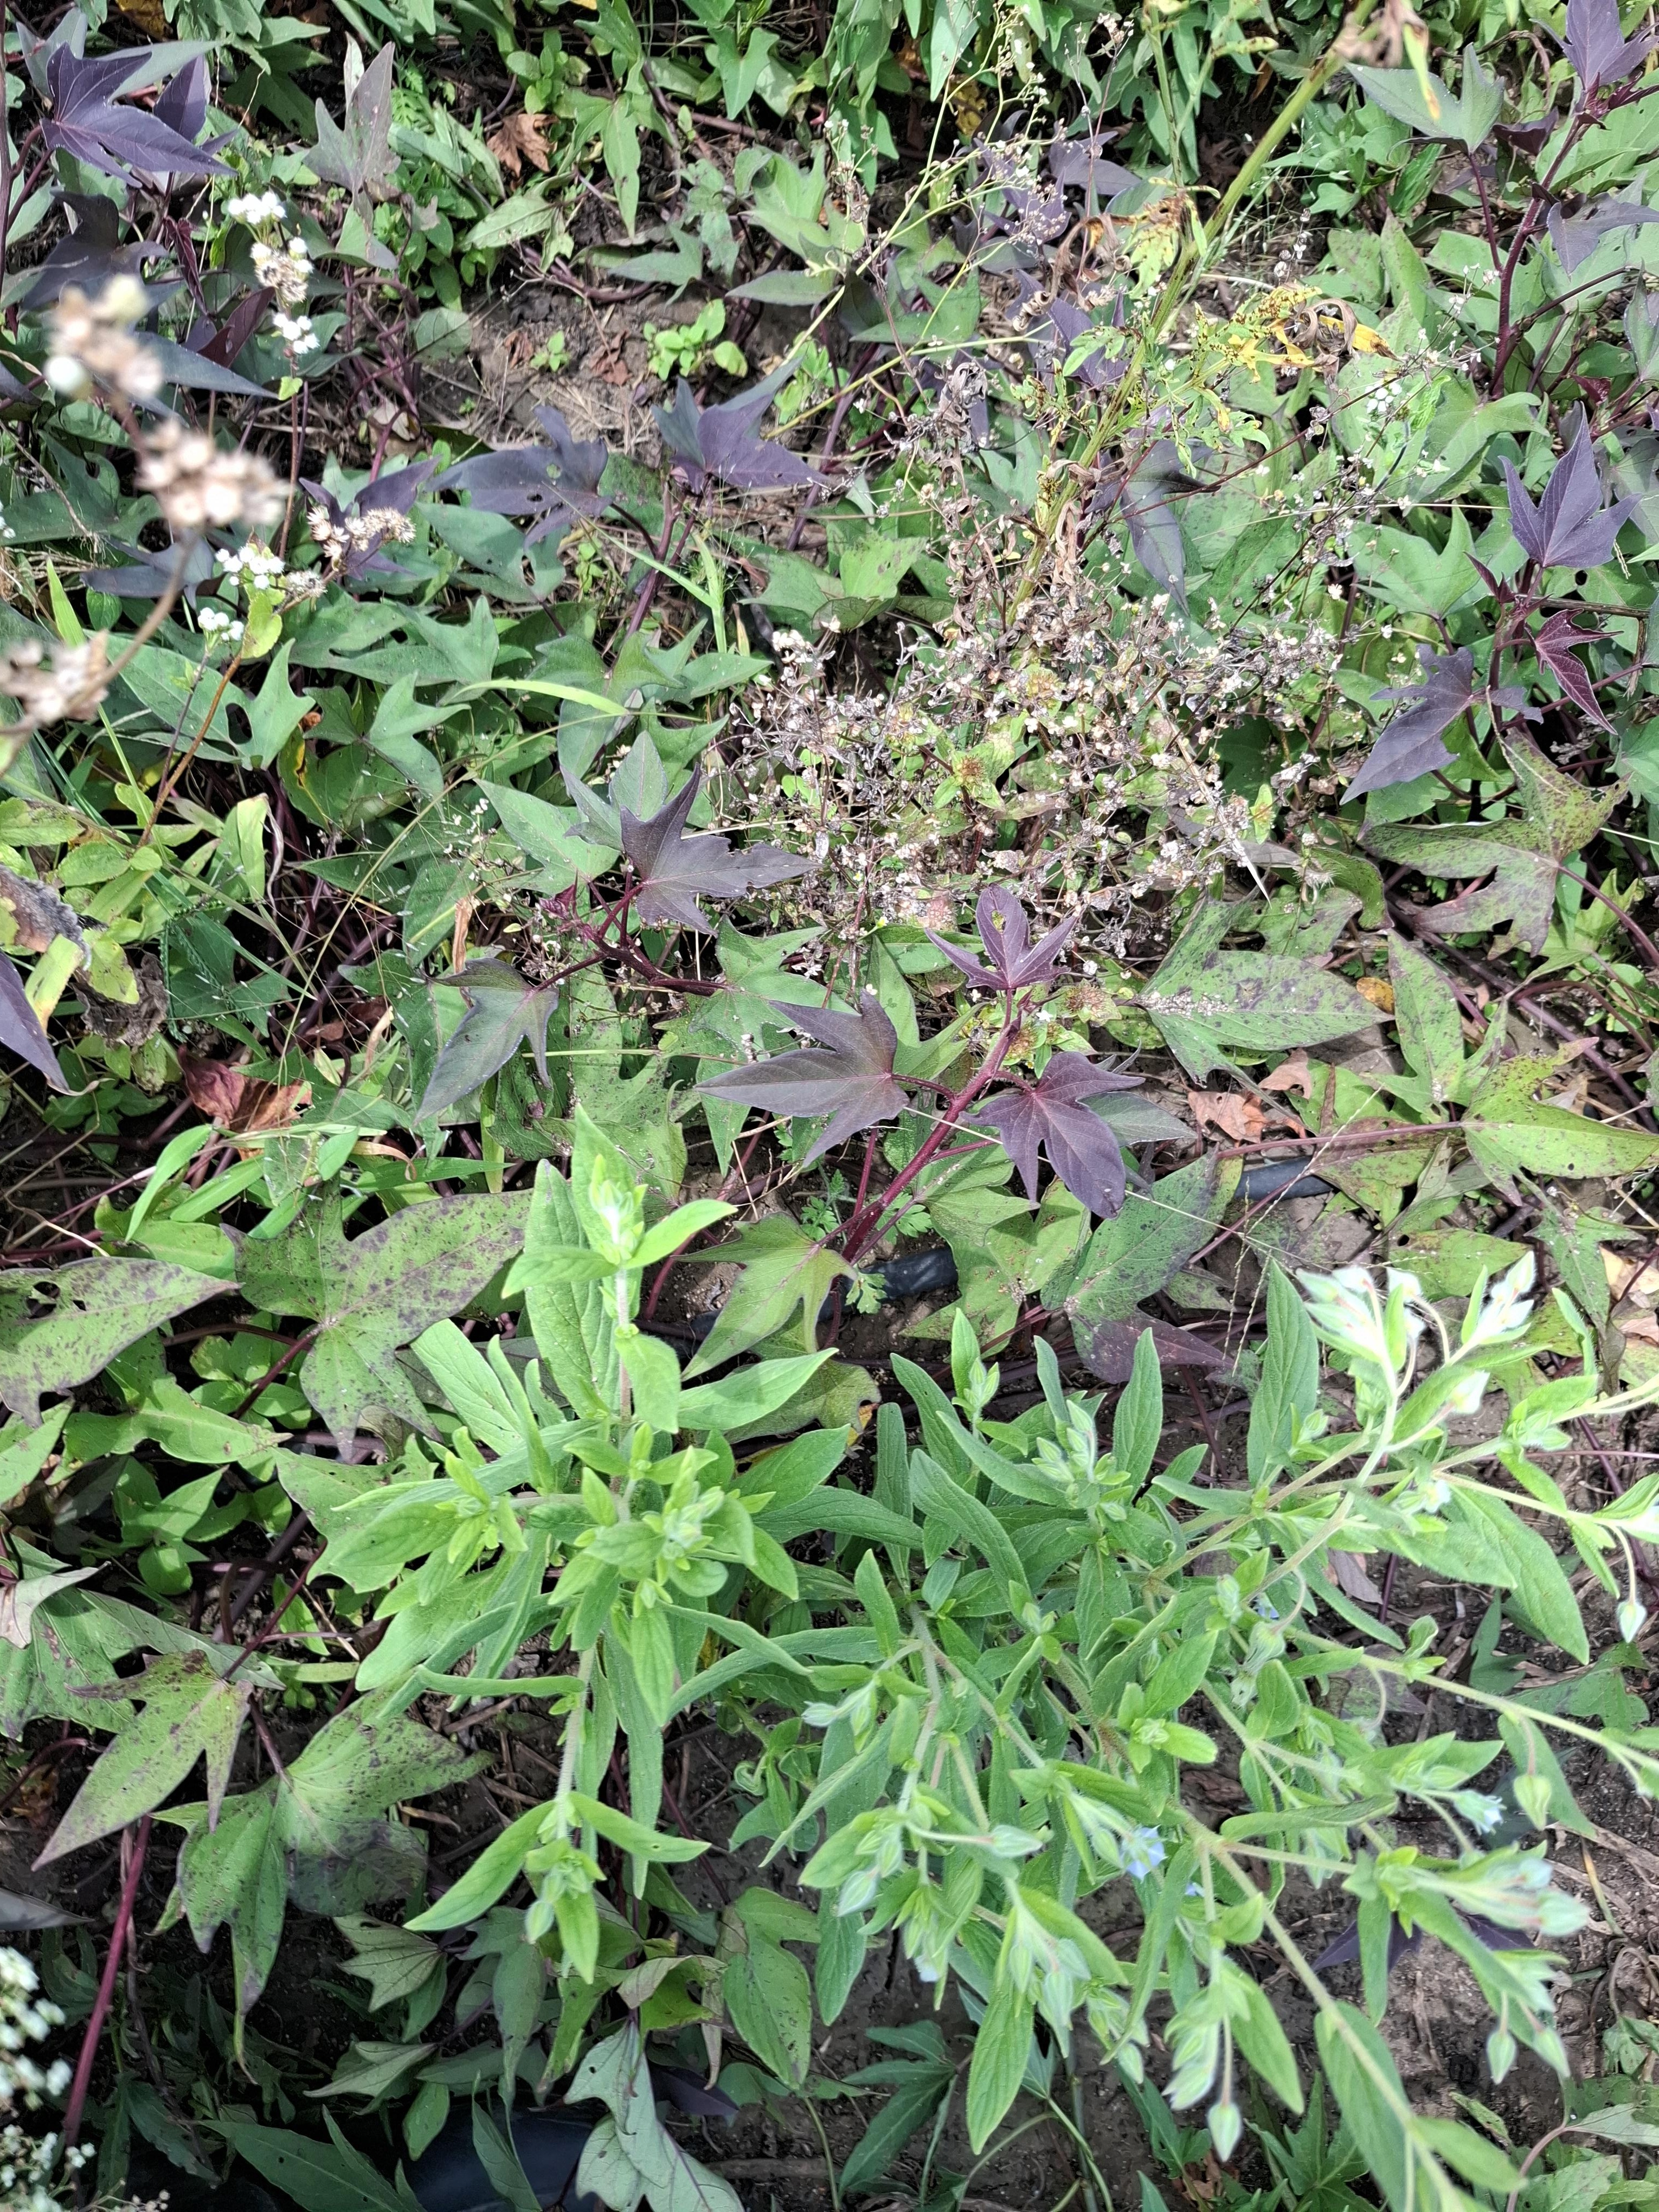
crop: sweet potato
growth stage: flowering
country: Tanzania
